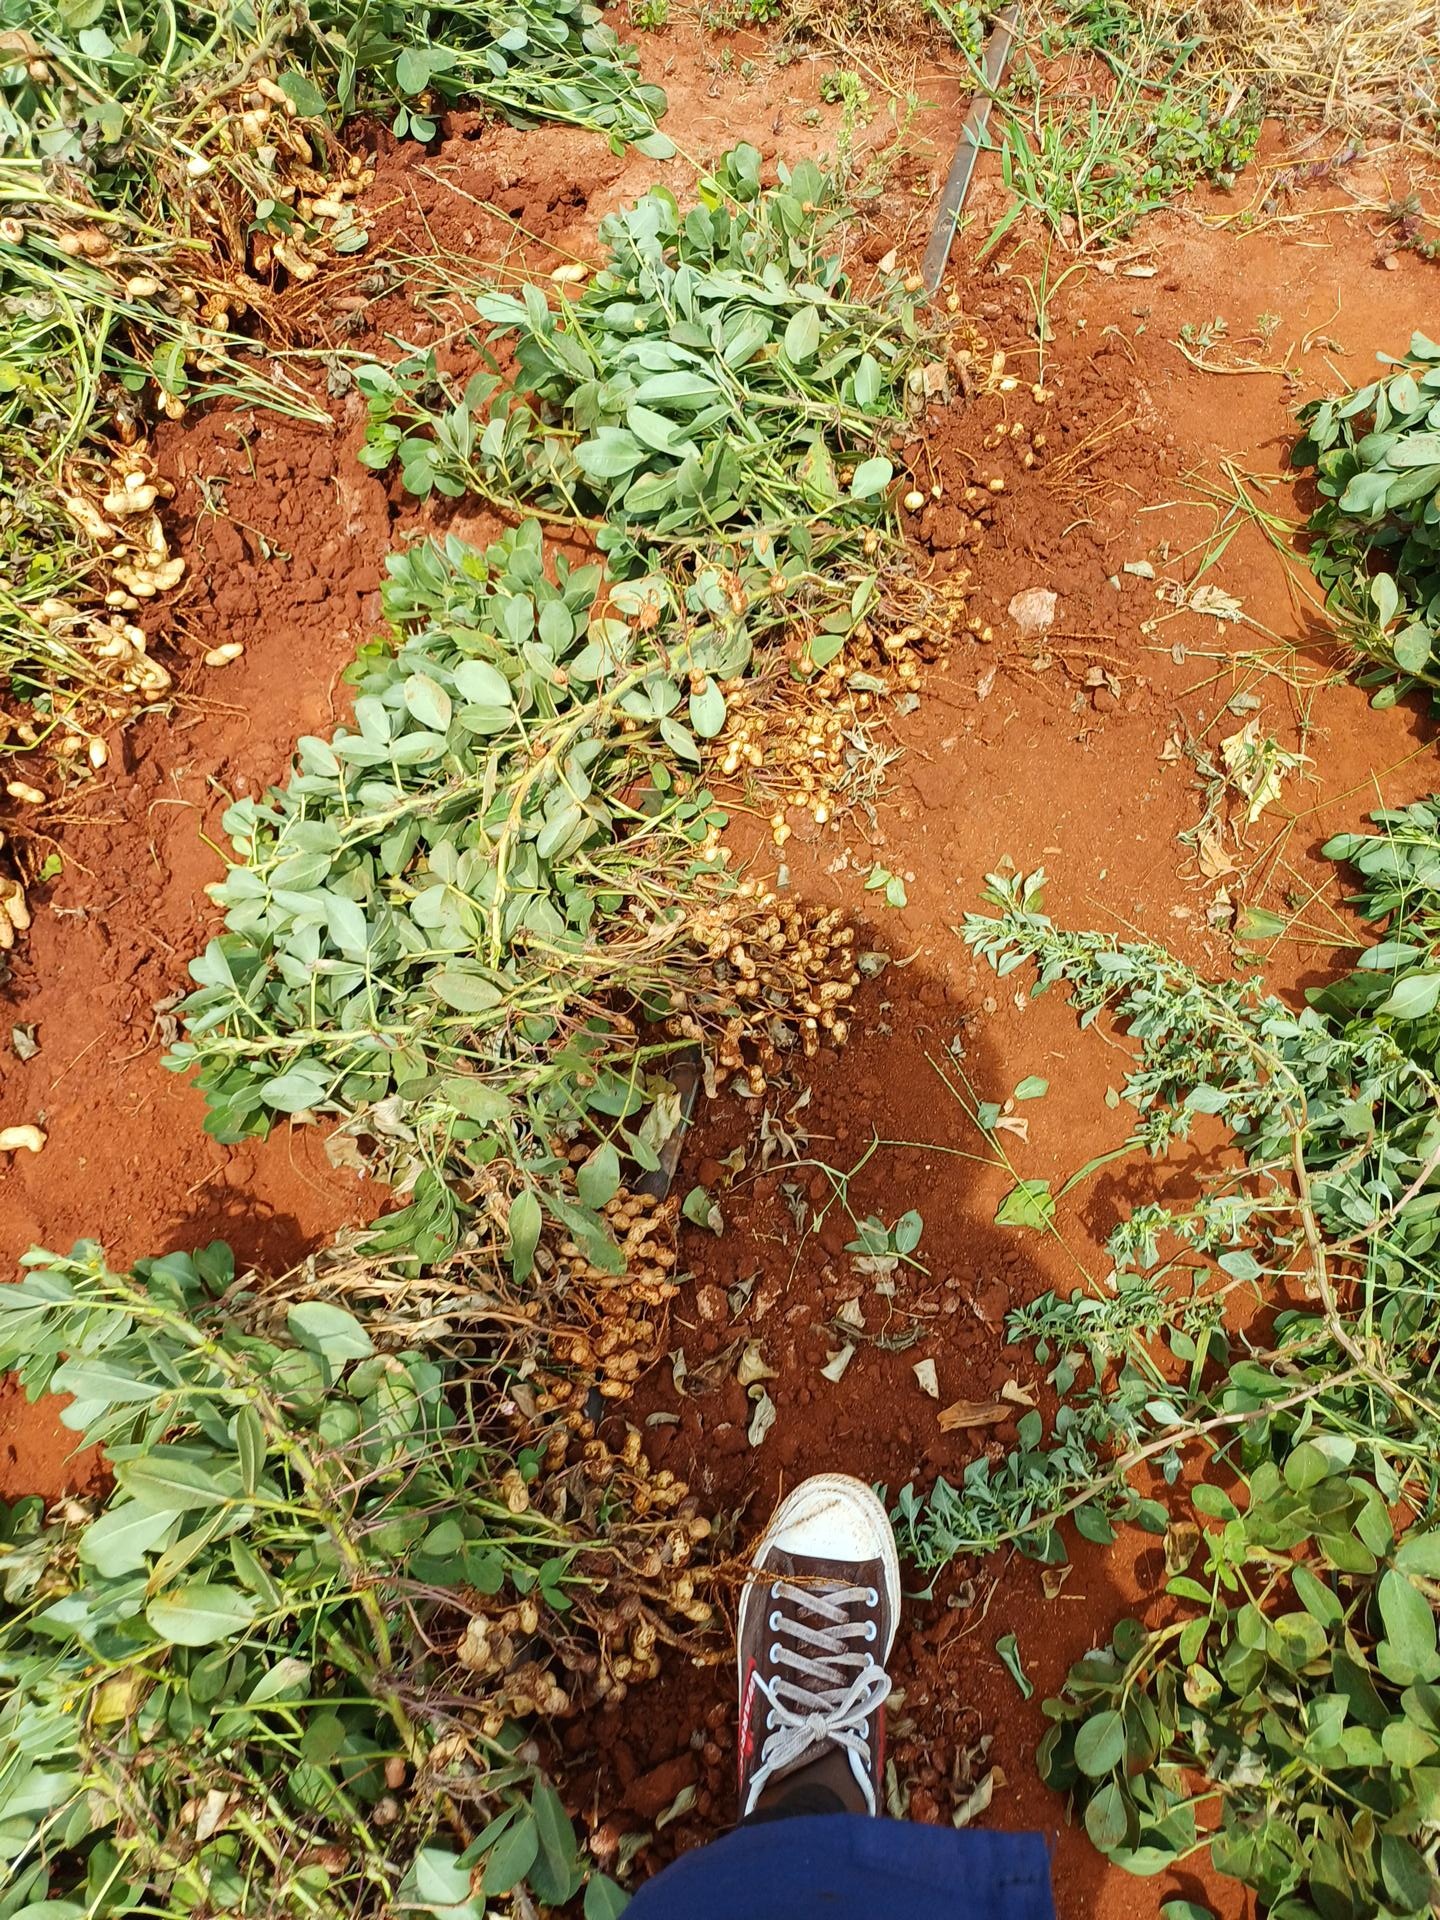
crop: groundnut
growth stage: harvest
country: Kenya
